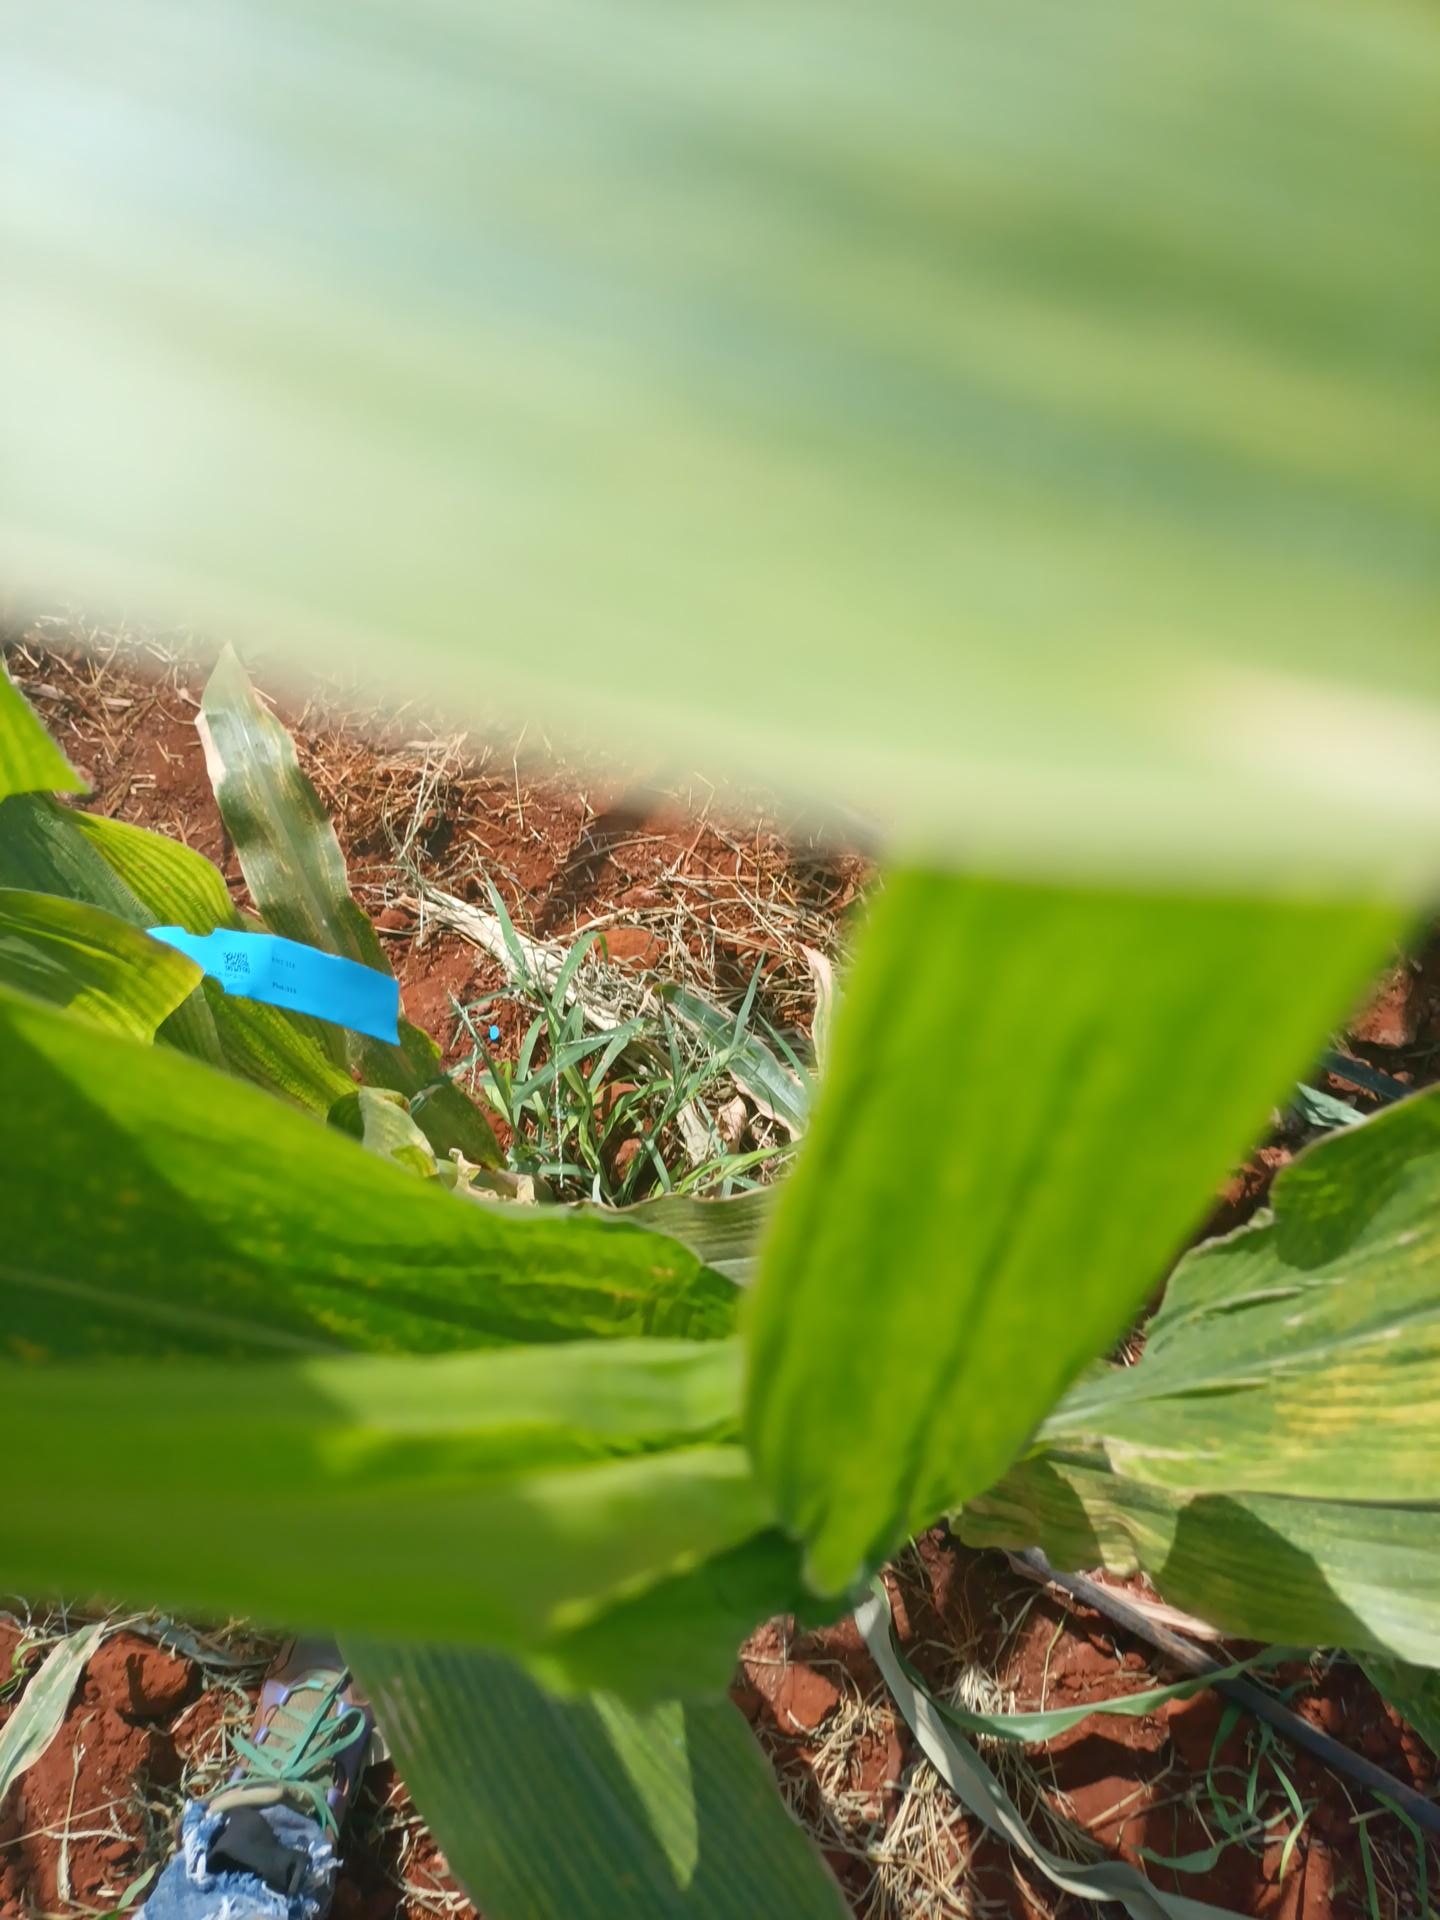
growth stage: vegetative
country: Kenya
